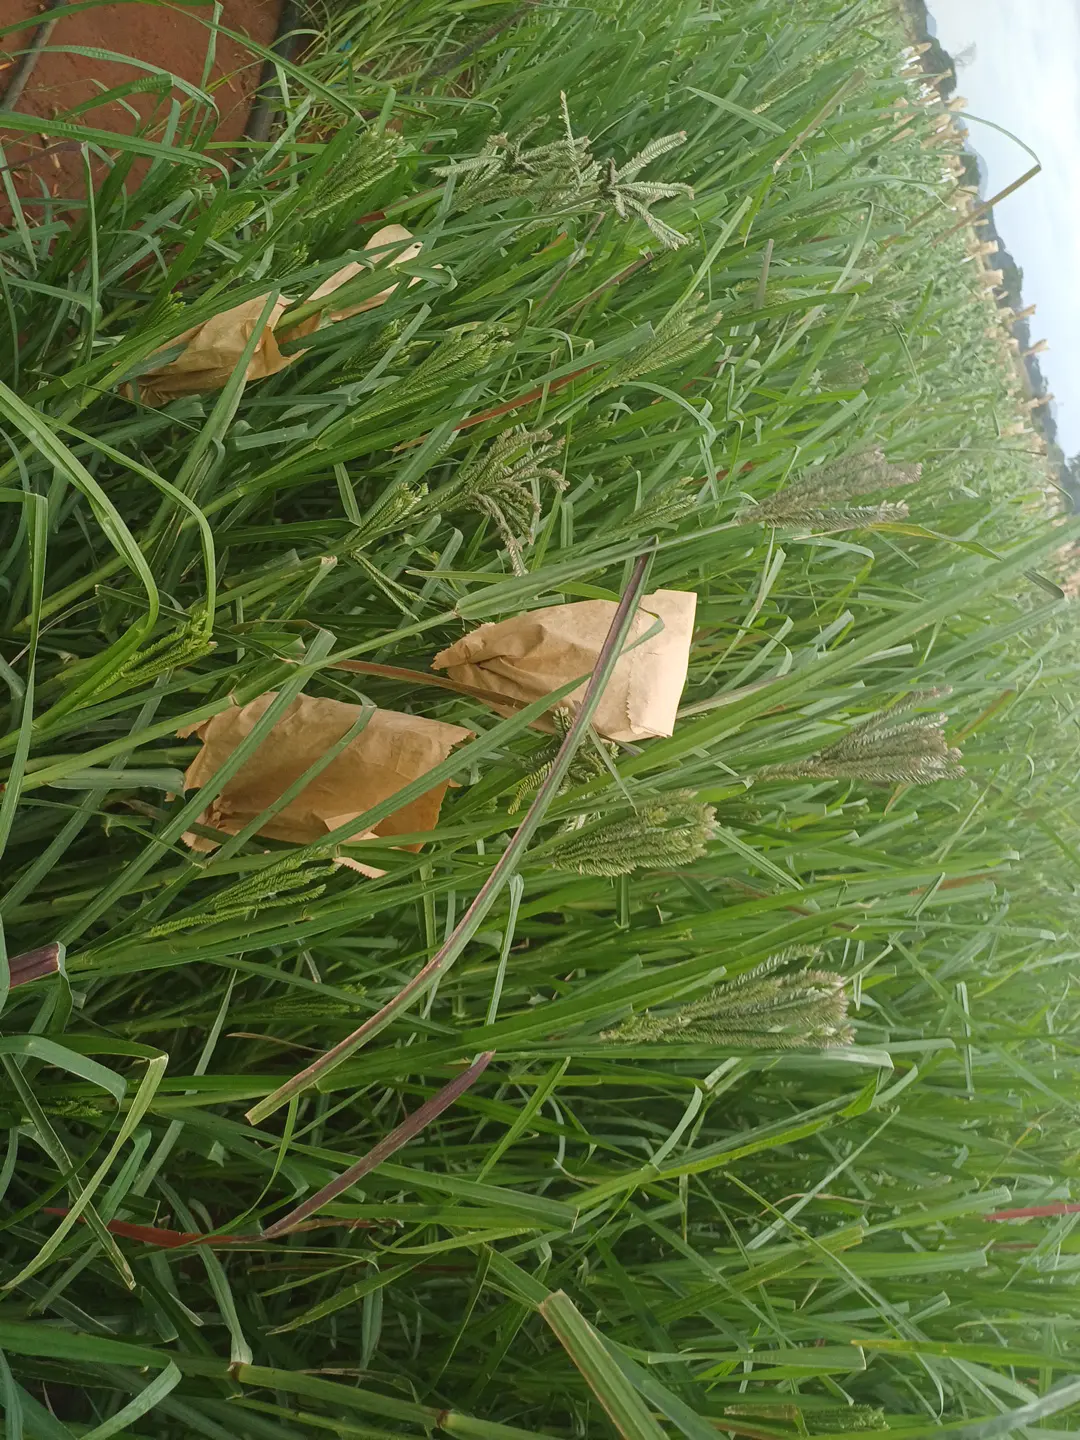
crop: finger millet
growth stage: flowering
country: Kenya
